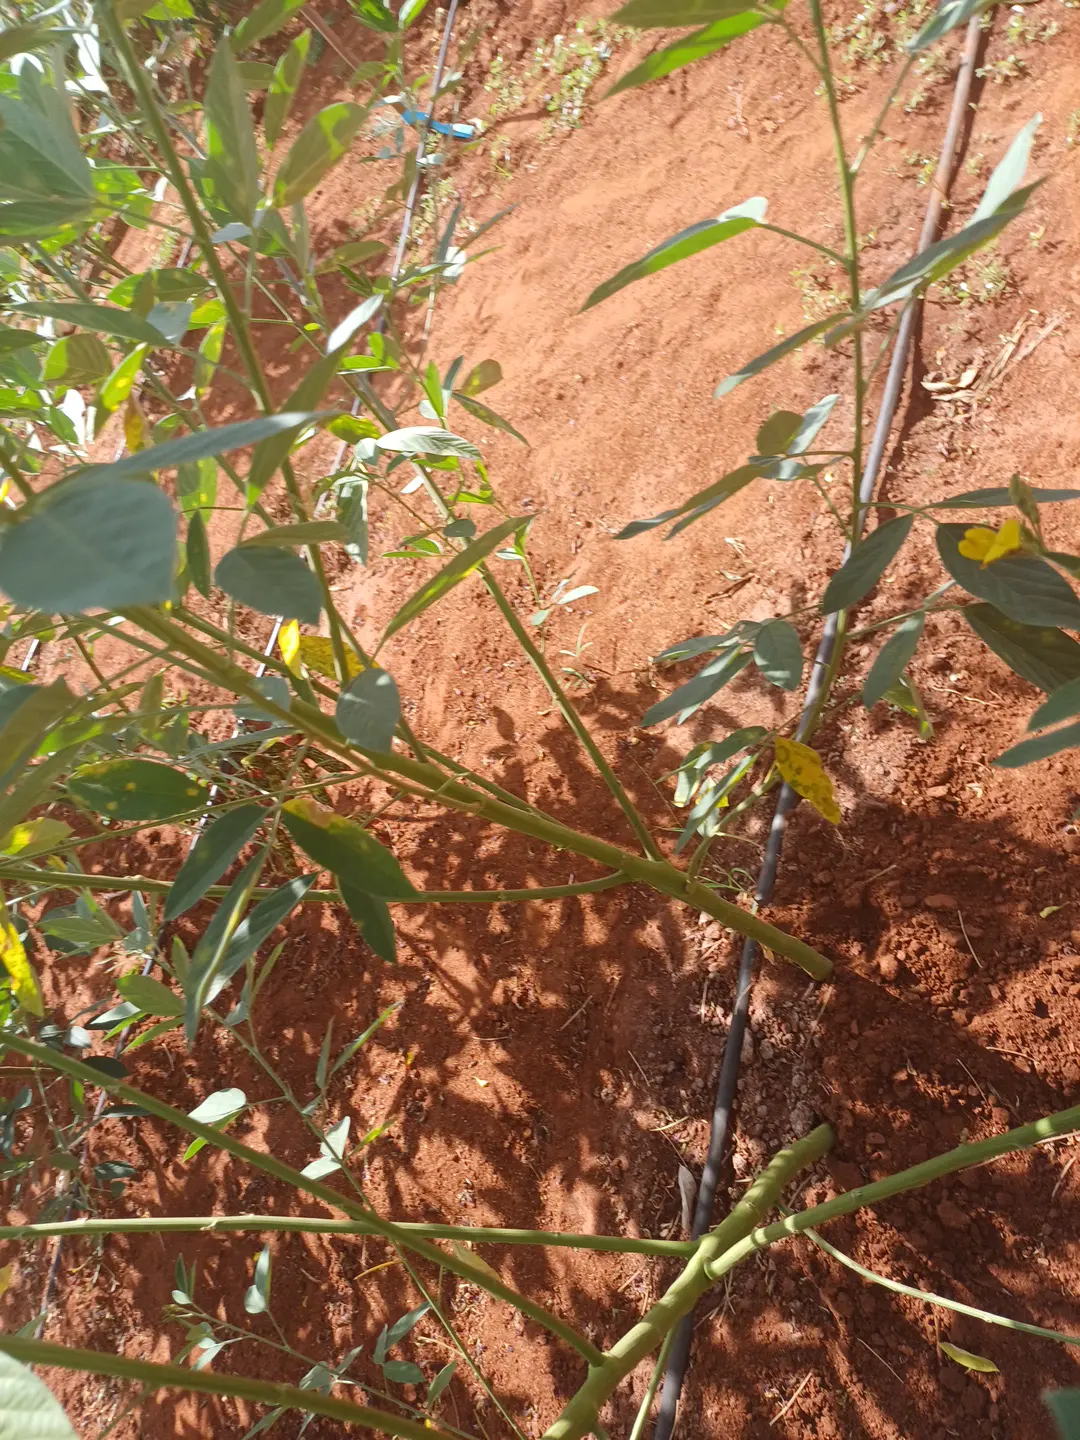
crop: pigeonpea
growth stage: development pod
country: Kenya
